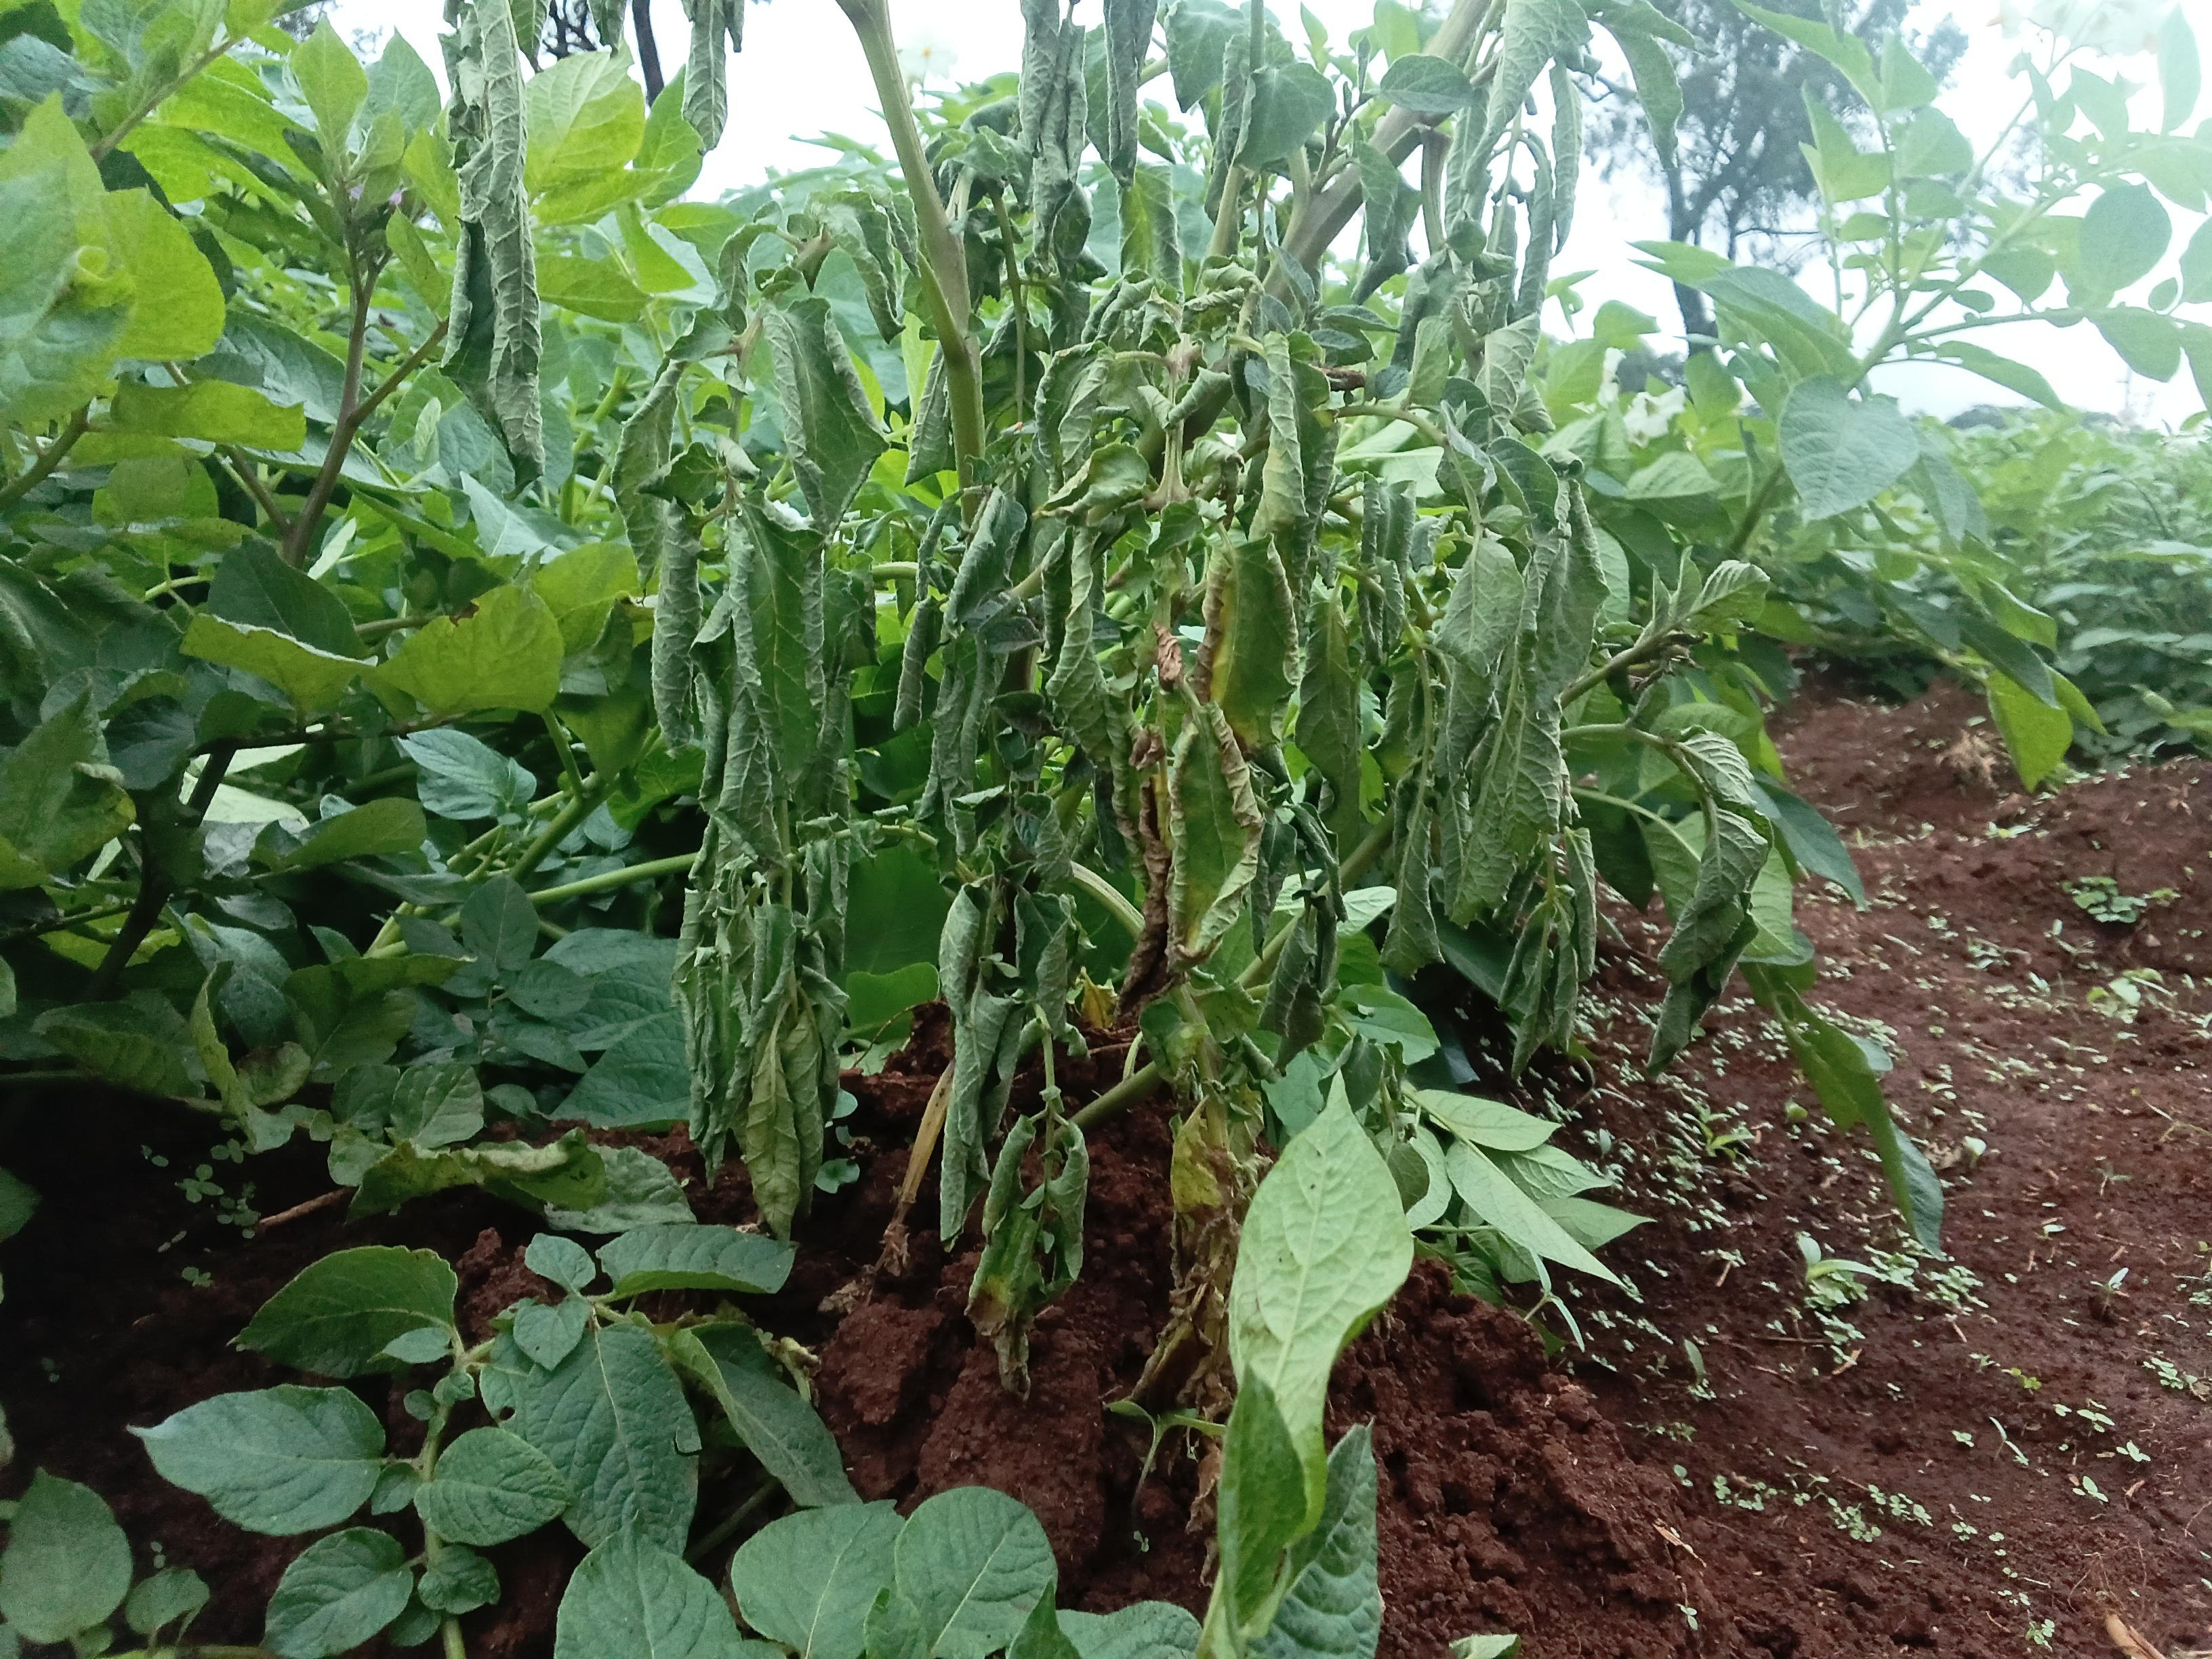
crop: potato
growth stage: flowering
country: Kenya
